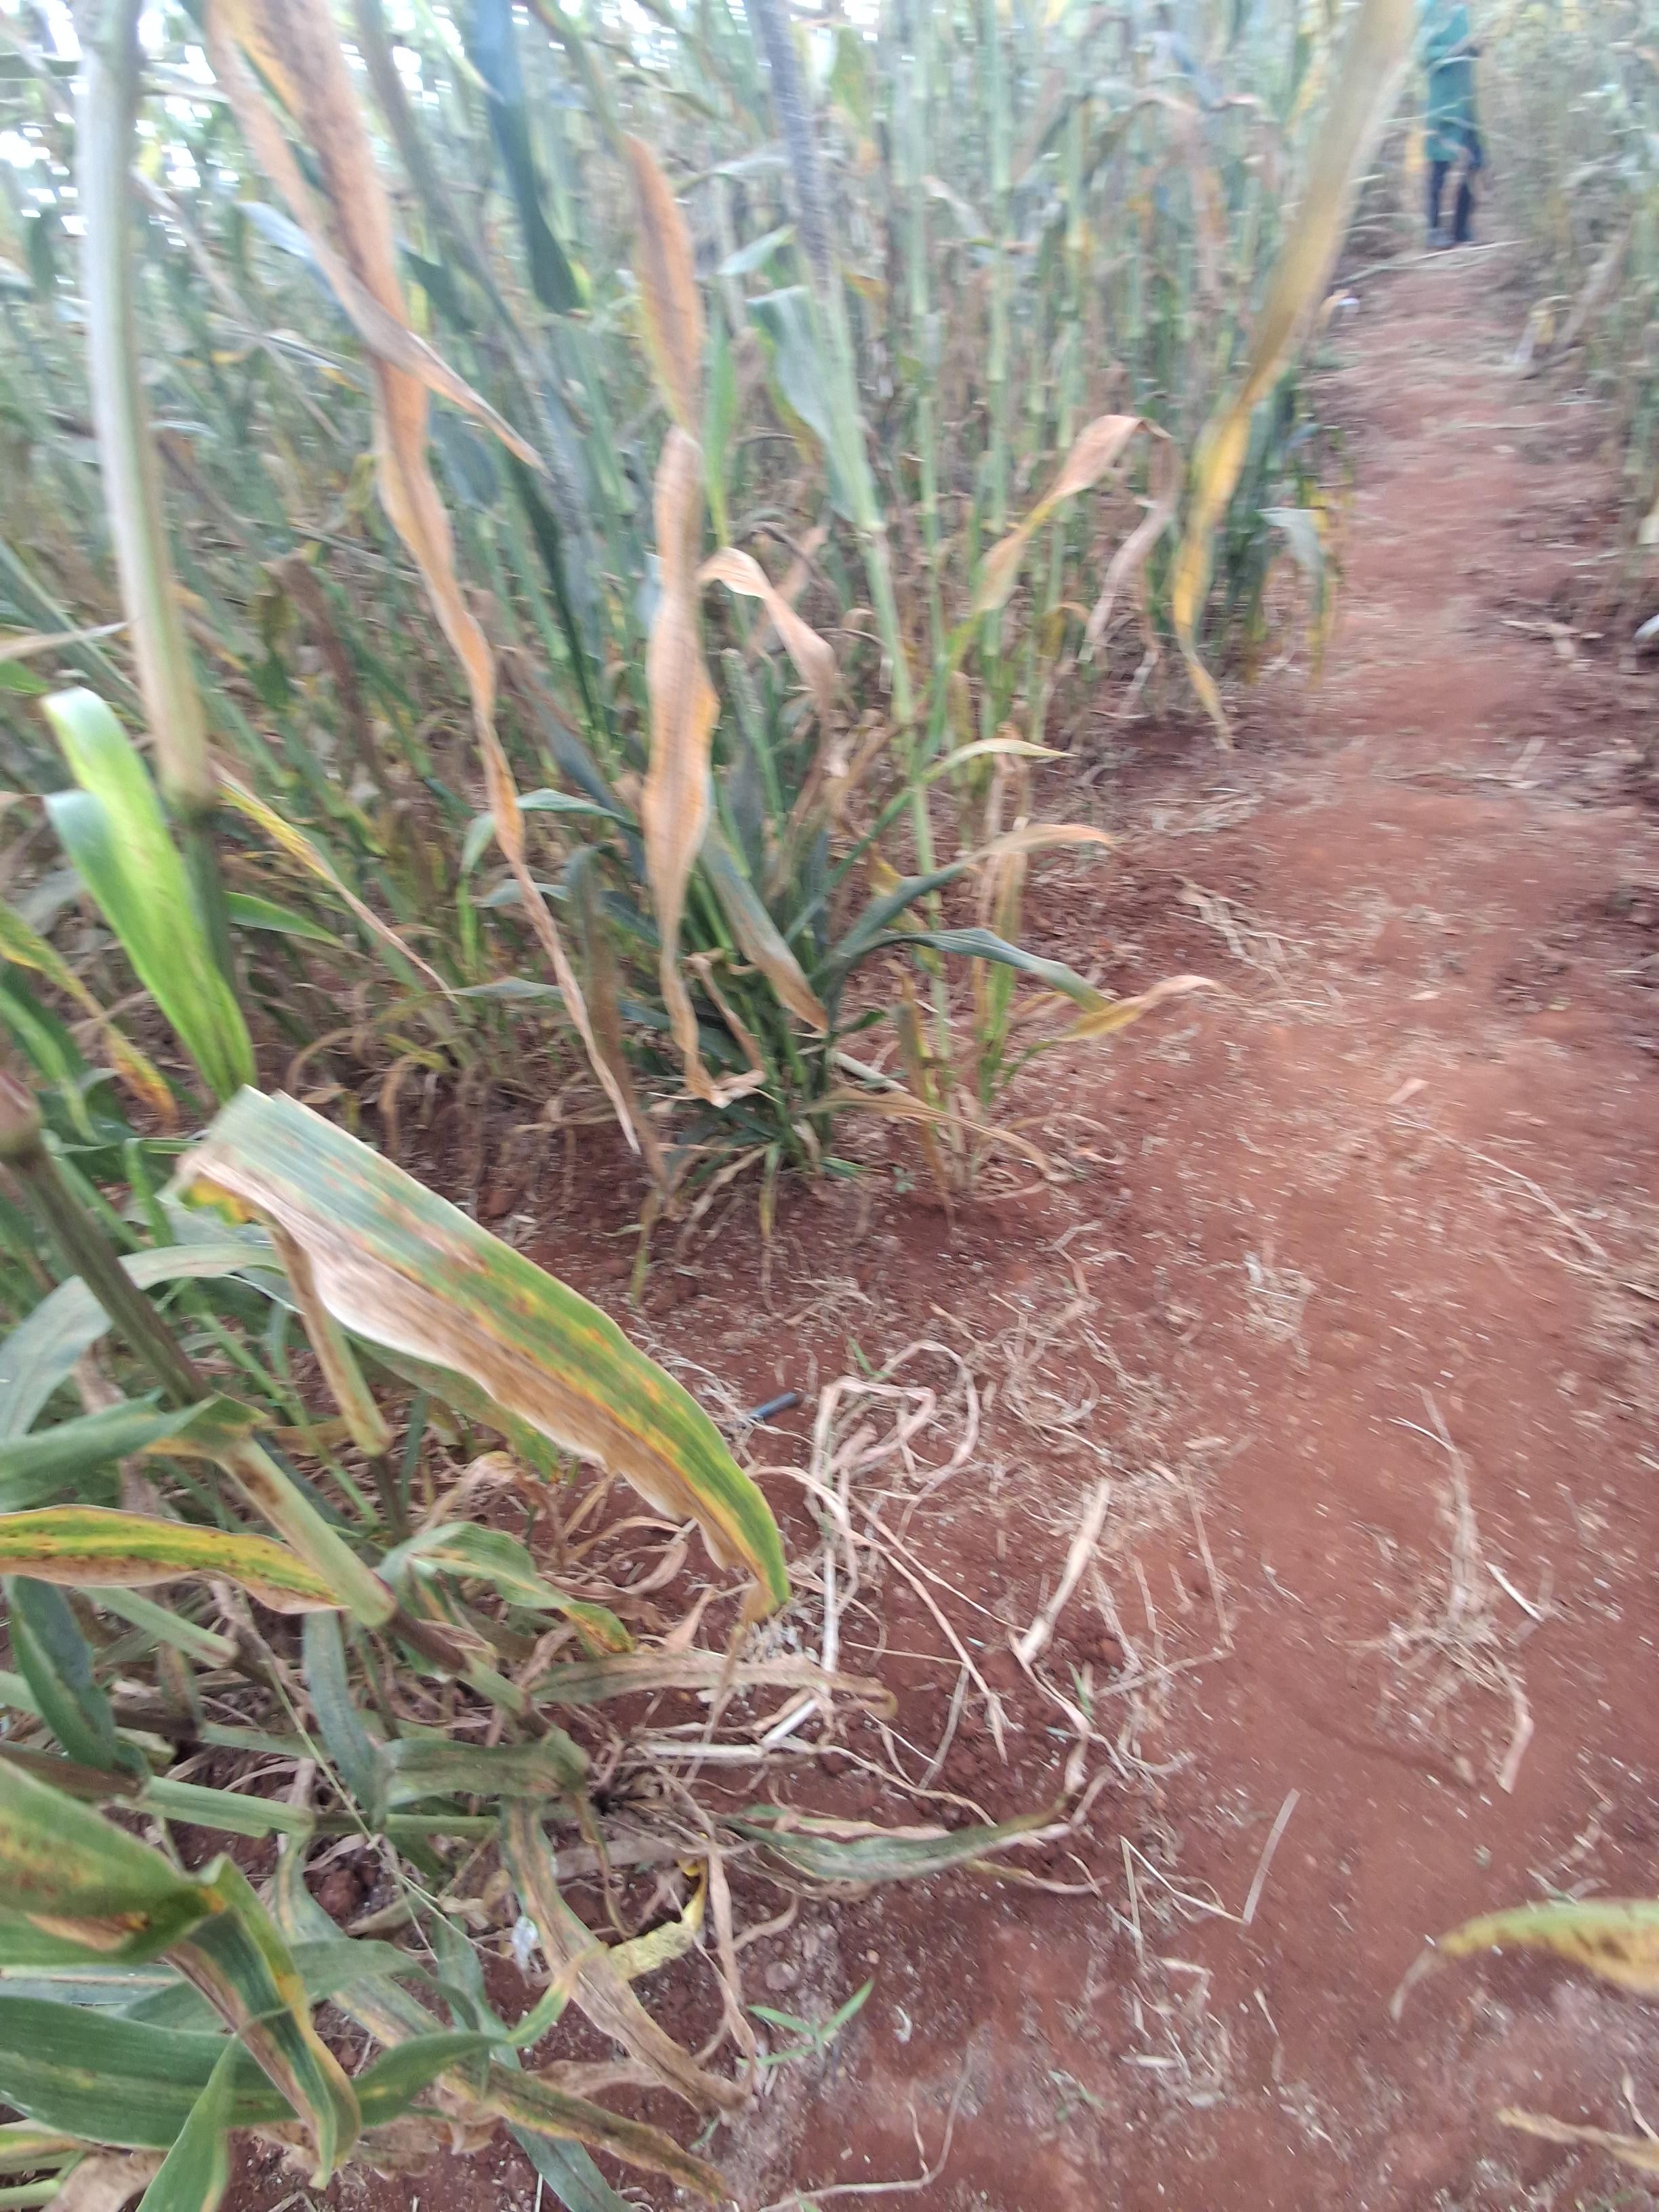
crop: pearl millet
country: Kenya
